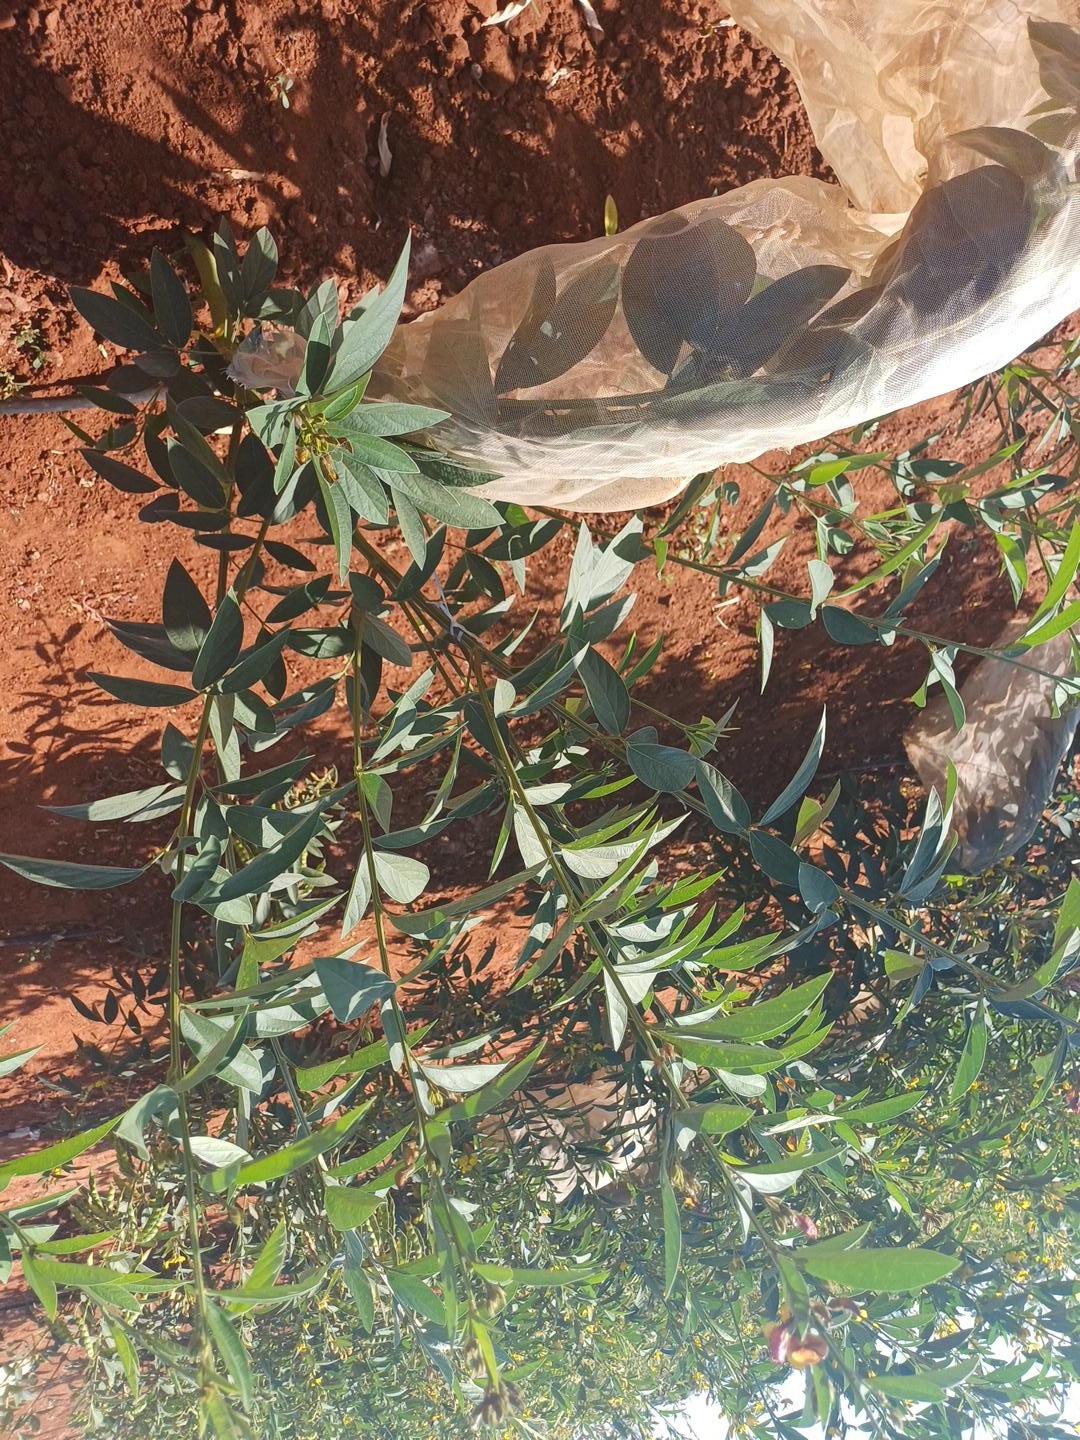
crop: pigeonpea
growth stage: development pod
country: Kenya
